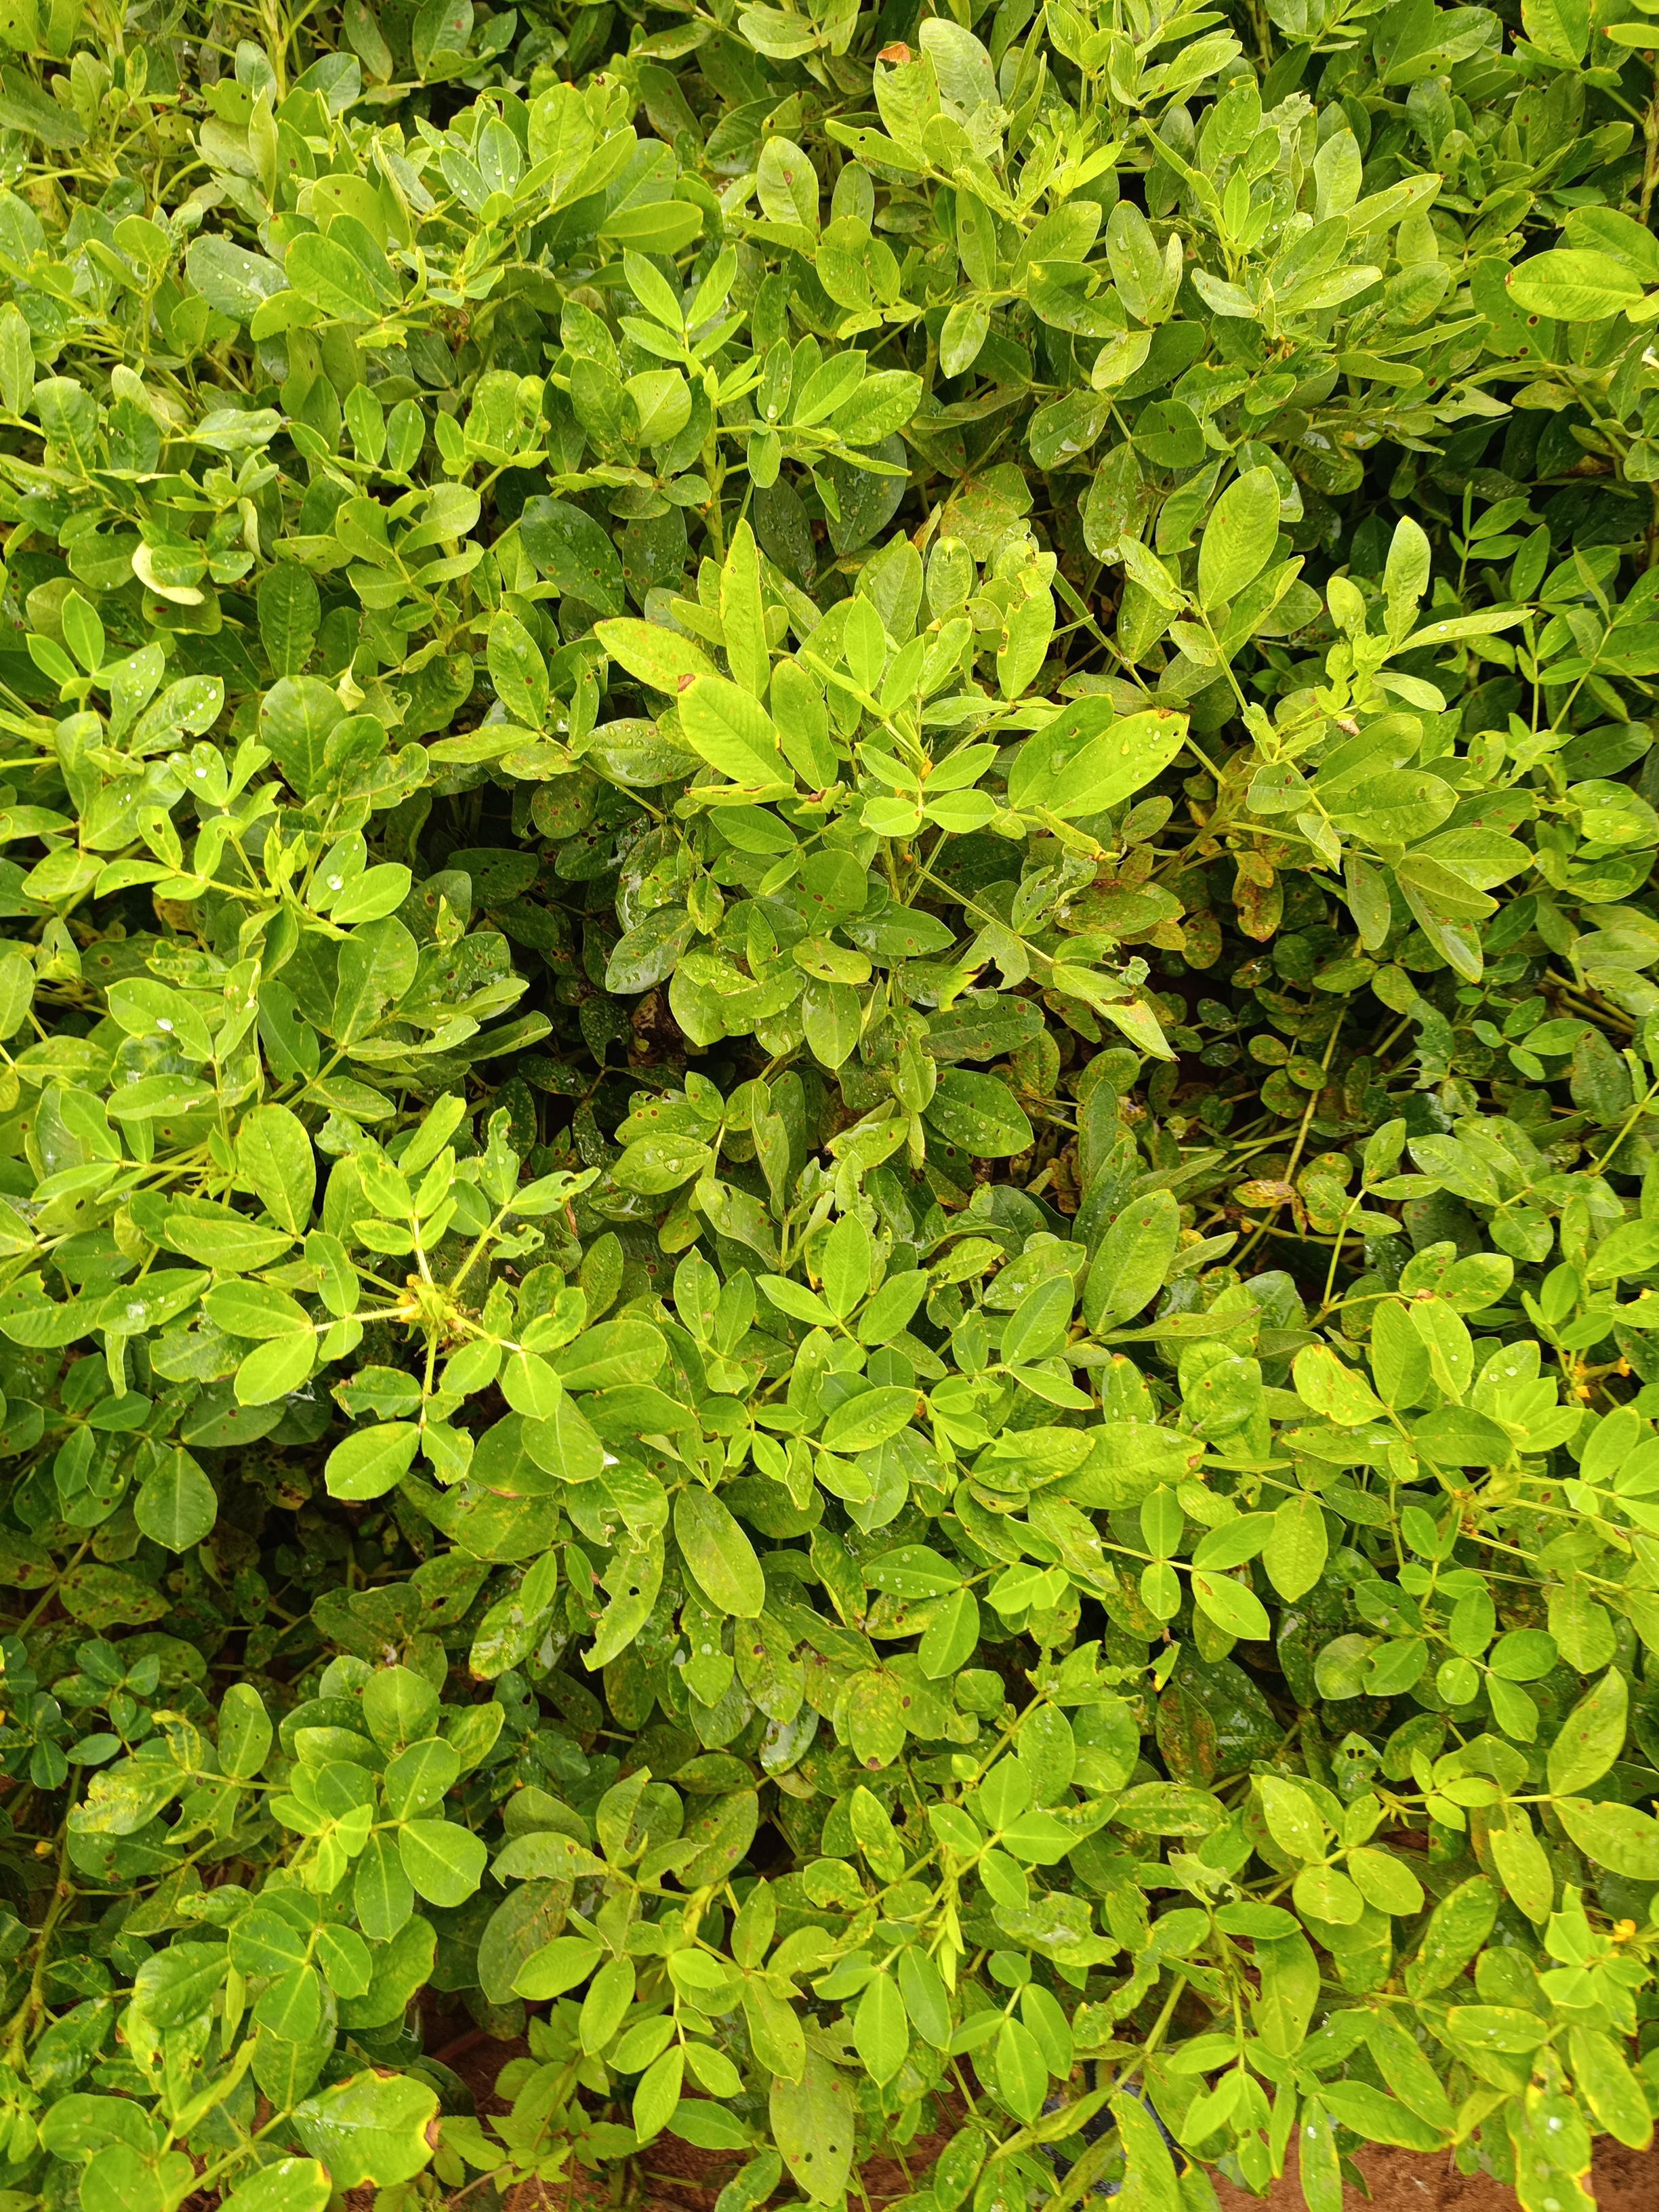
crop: groundnut
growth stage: pegging
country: Kenya
